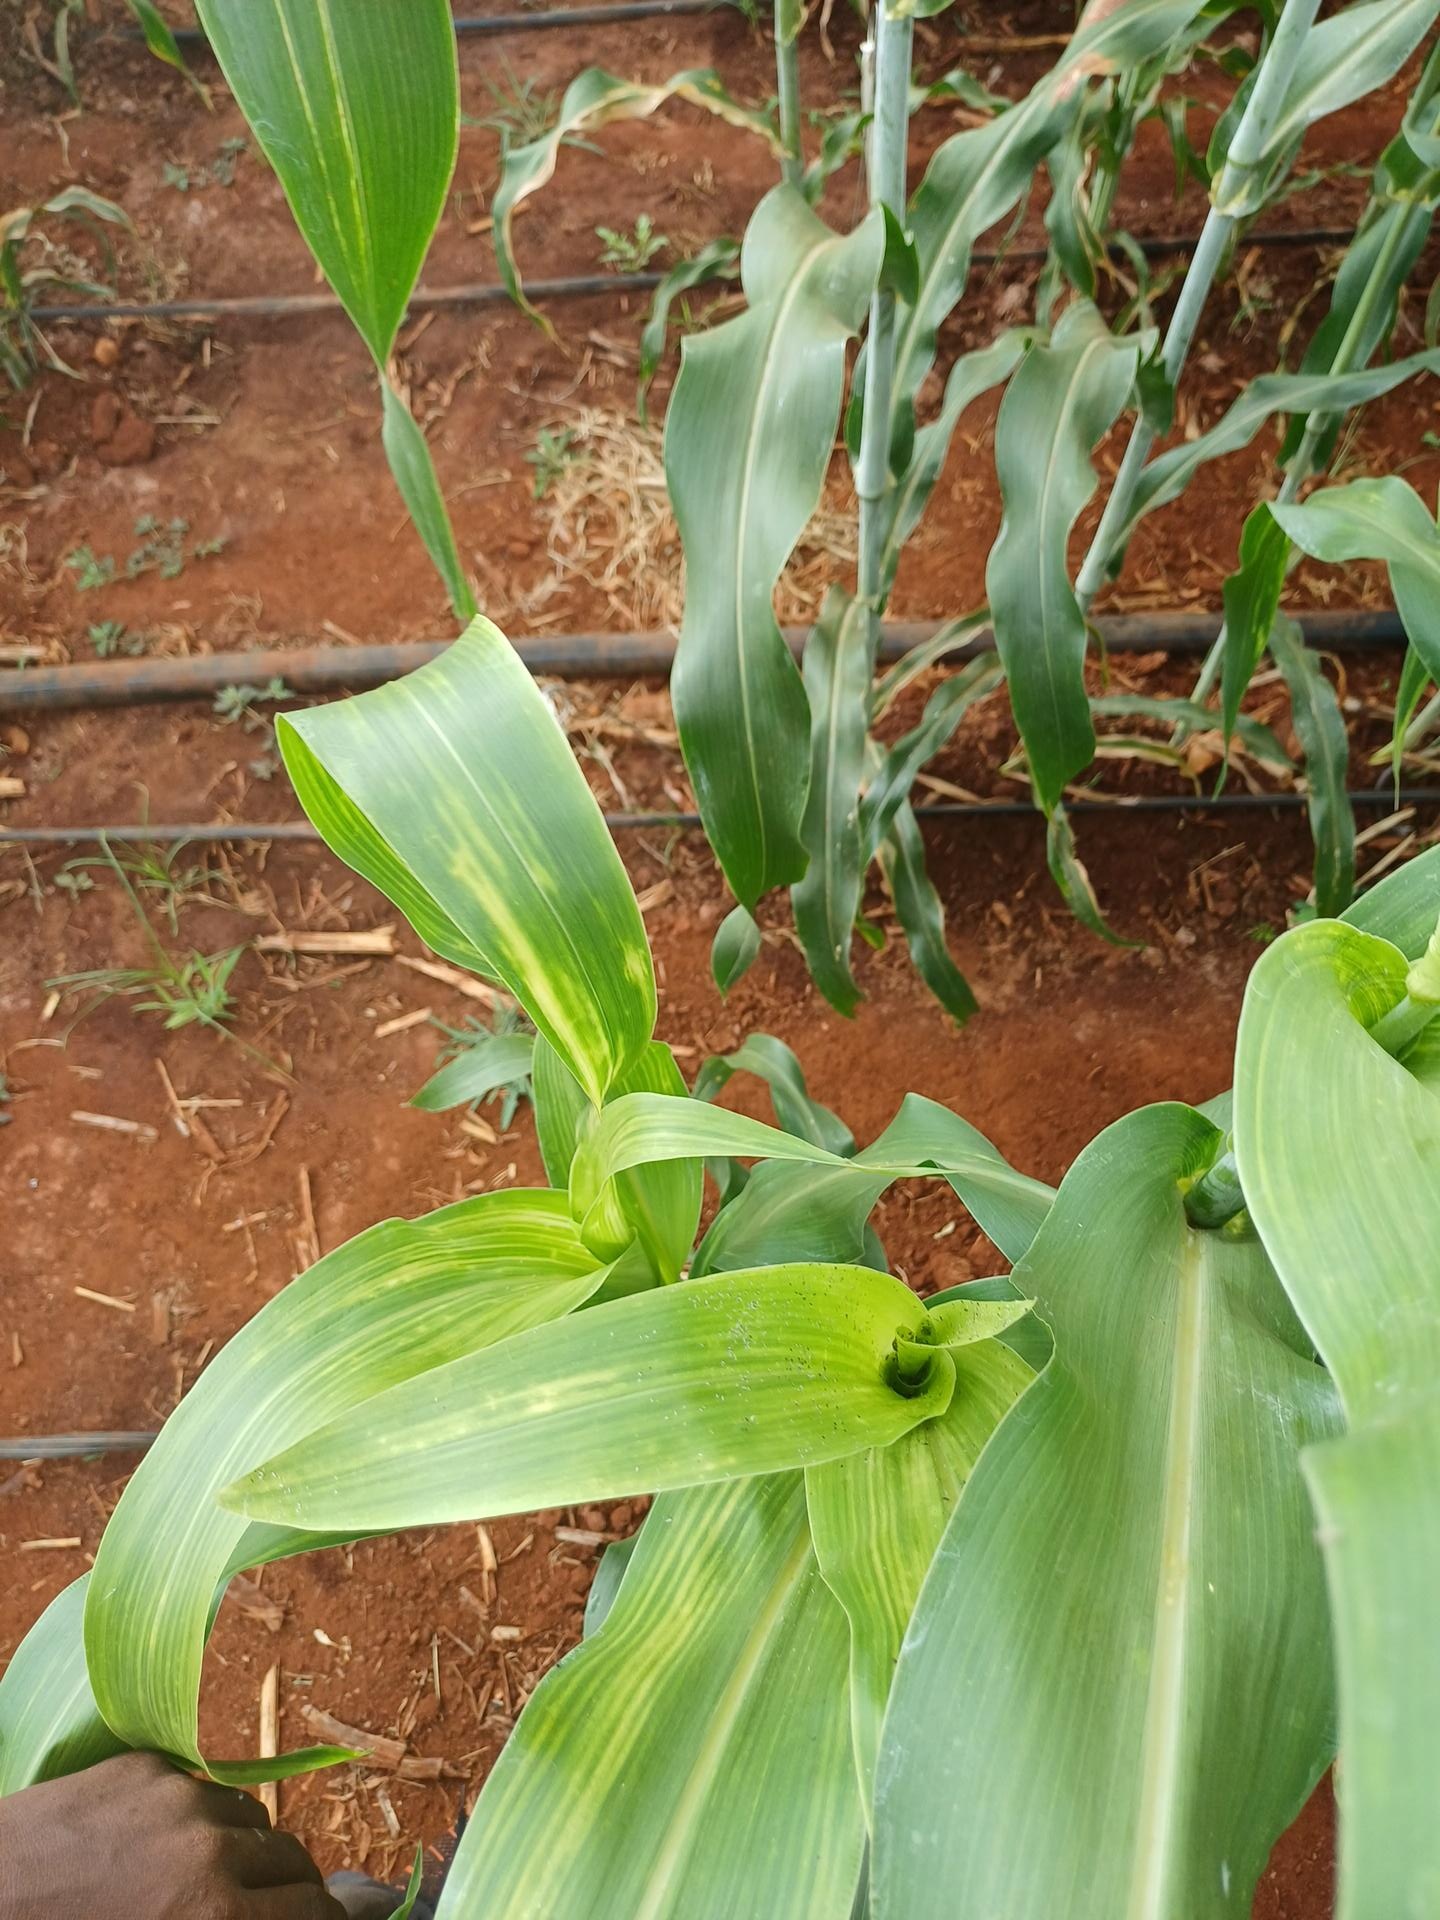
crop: sorghum
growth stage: heading tuber
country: Kenya
